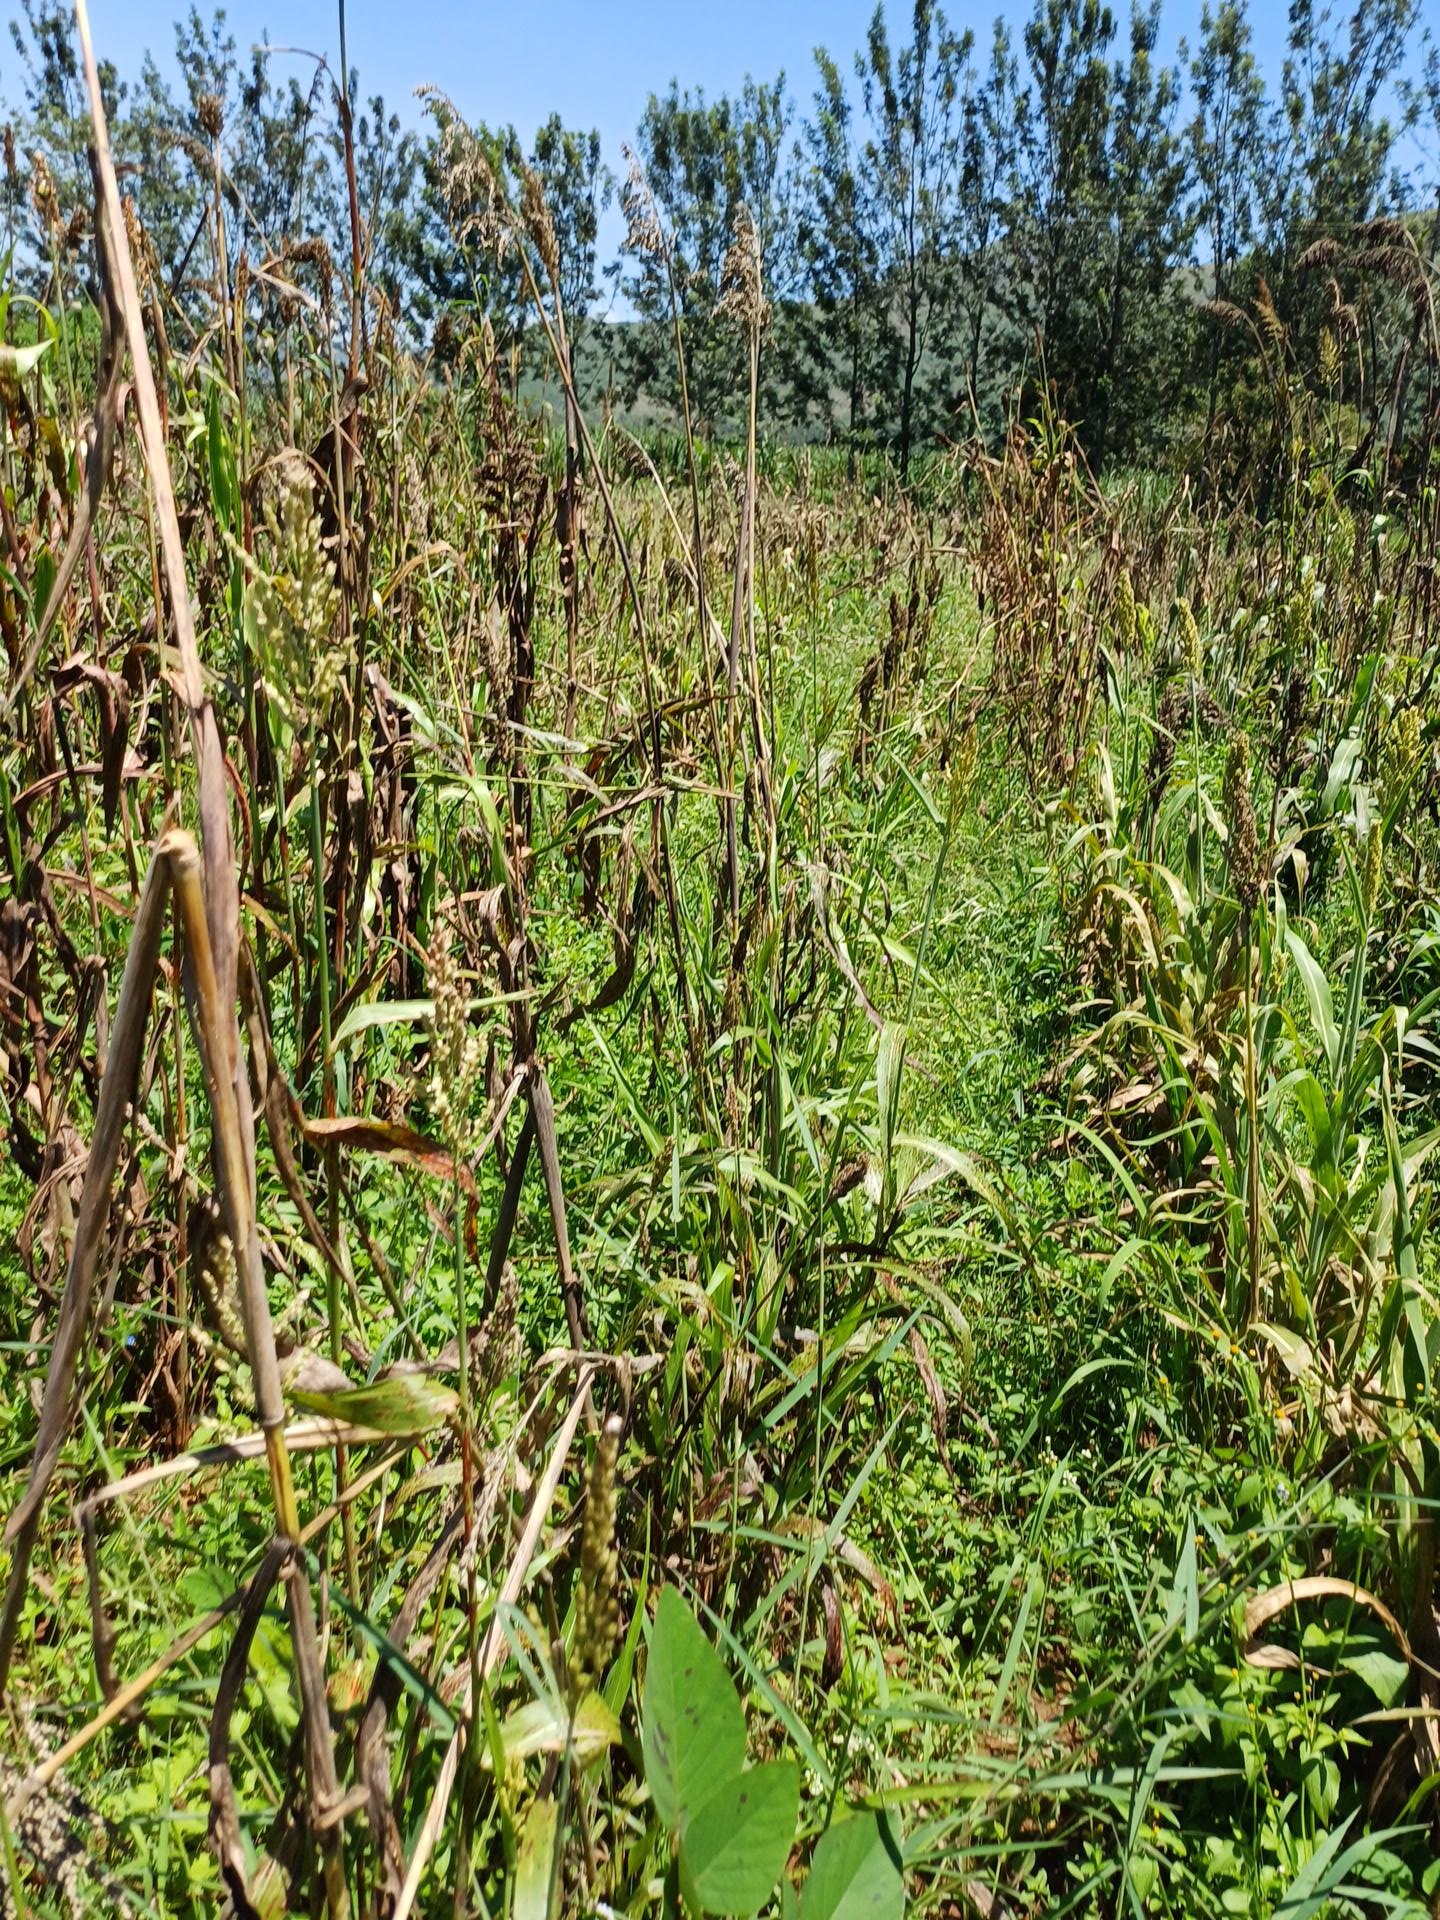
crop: sorghum
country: Kenya
